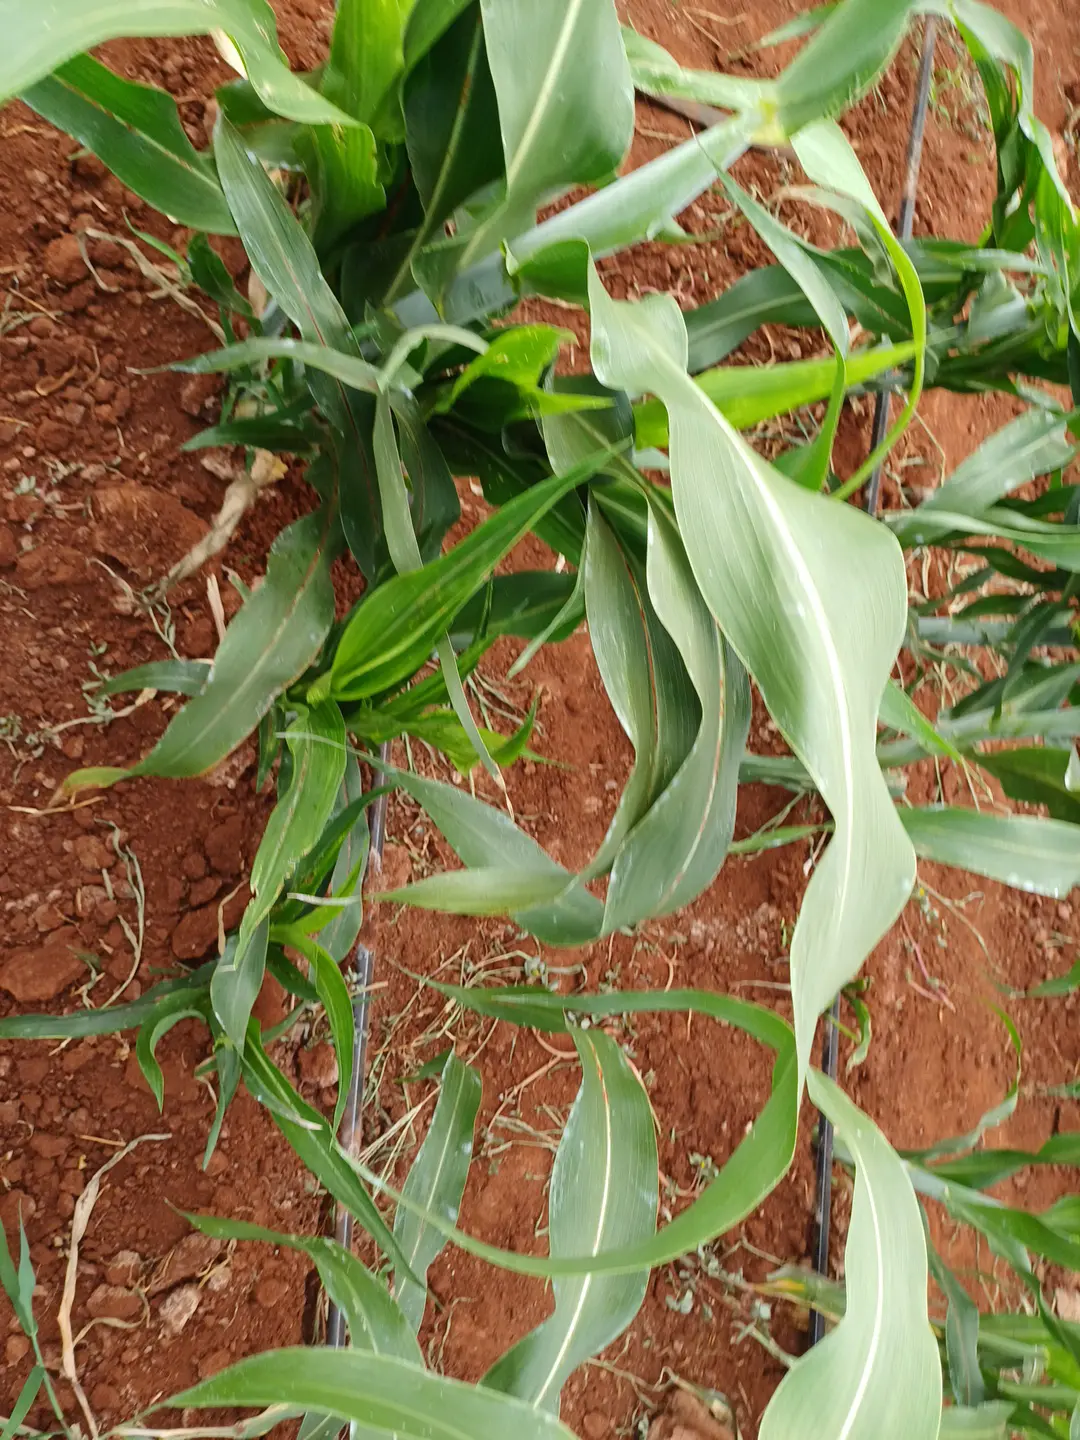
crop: sorghum
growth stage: vegetative
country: Kenya
